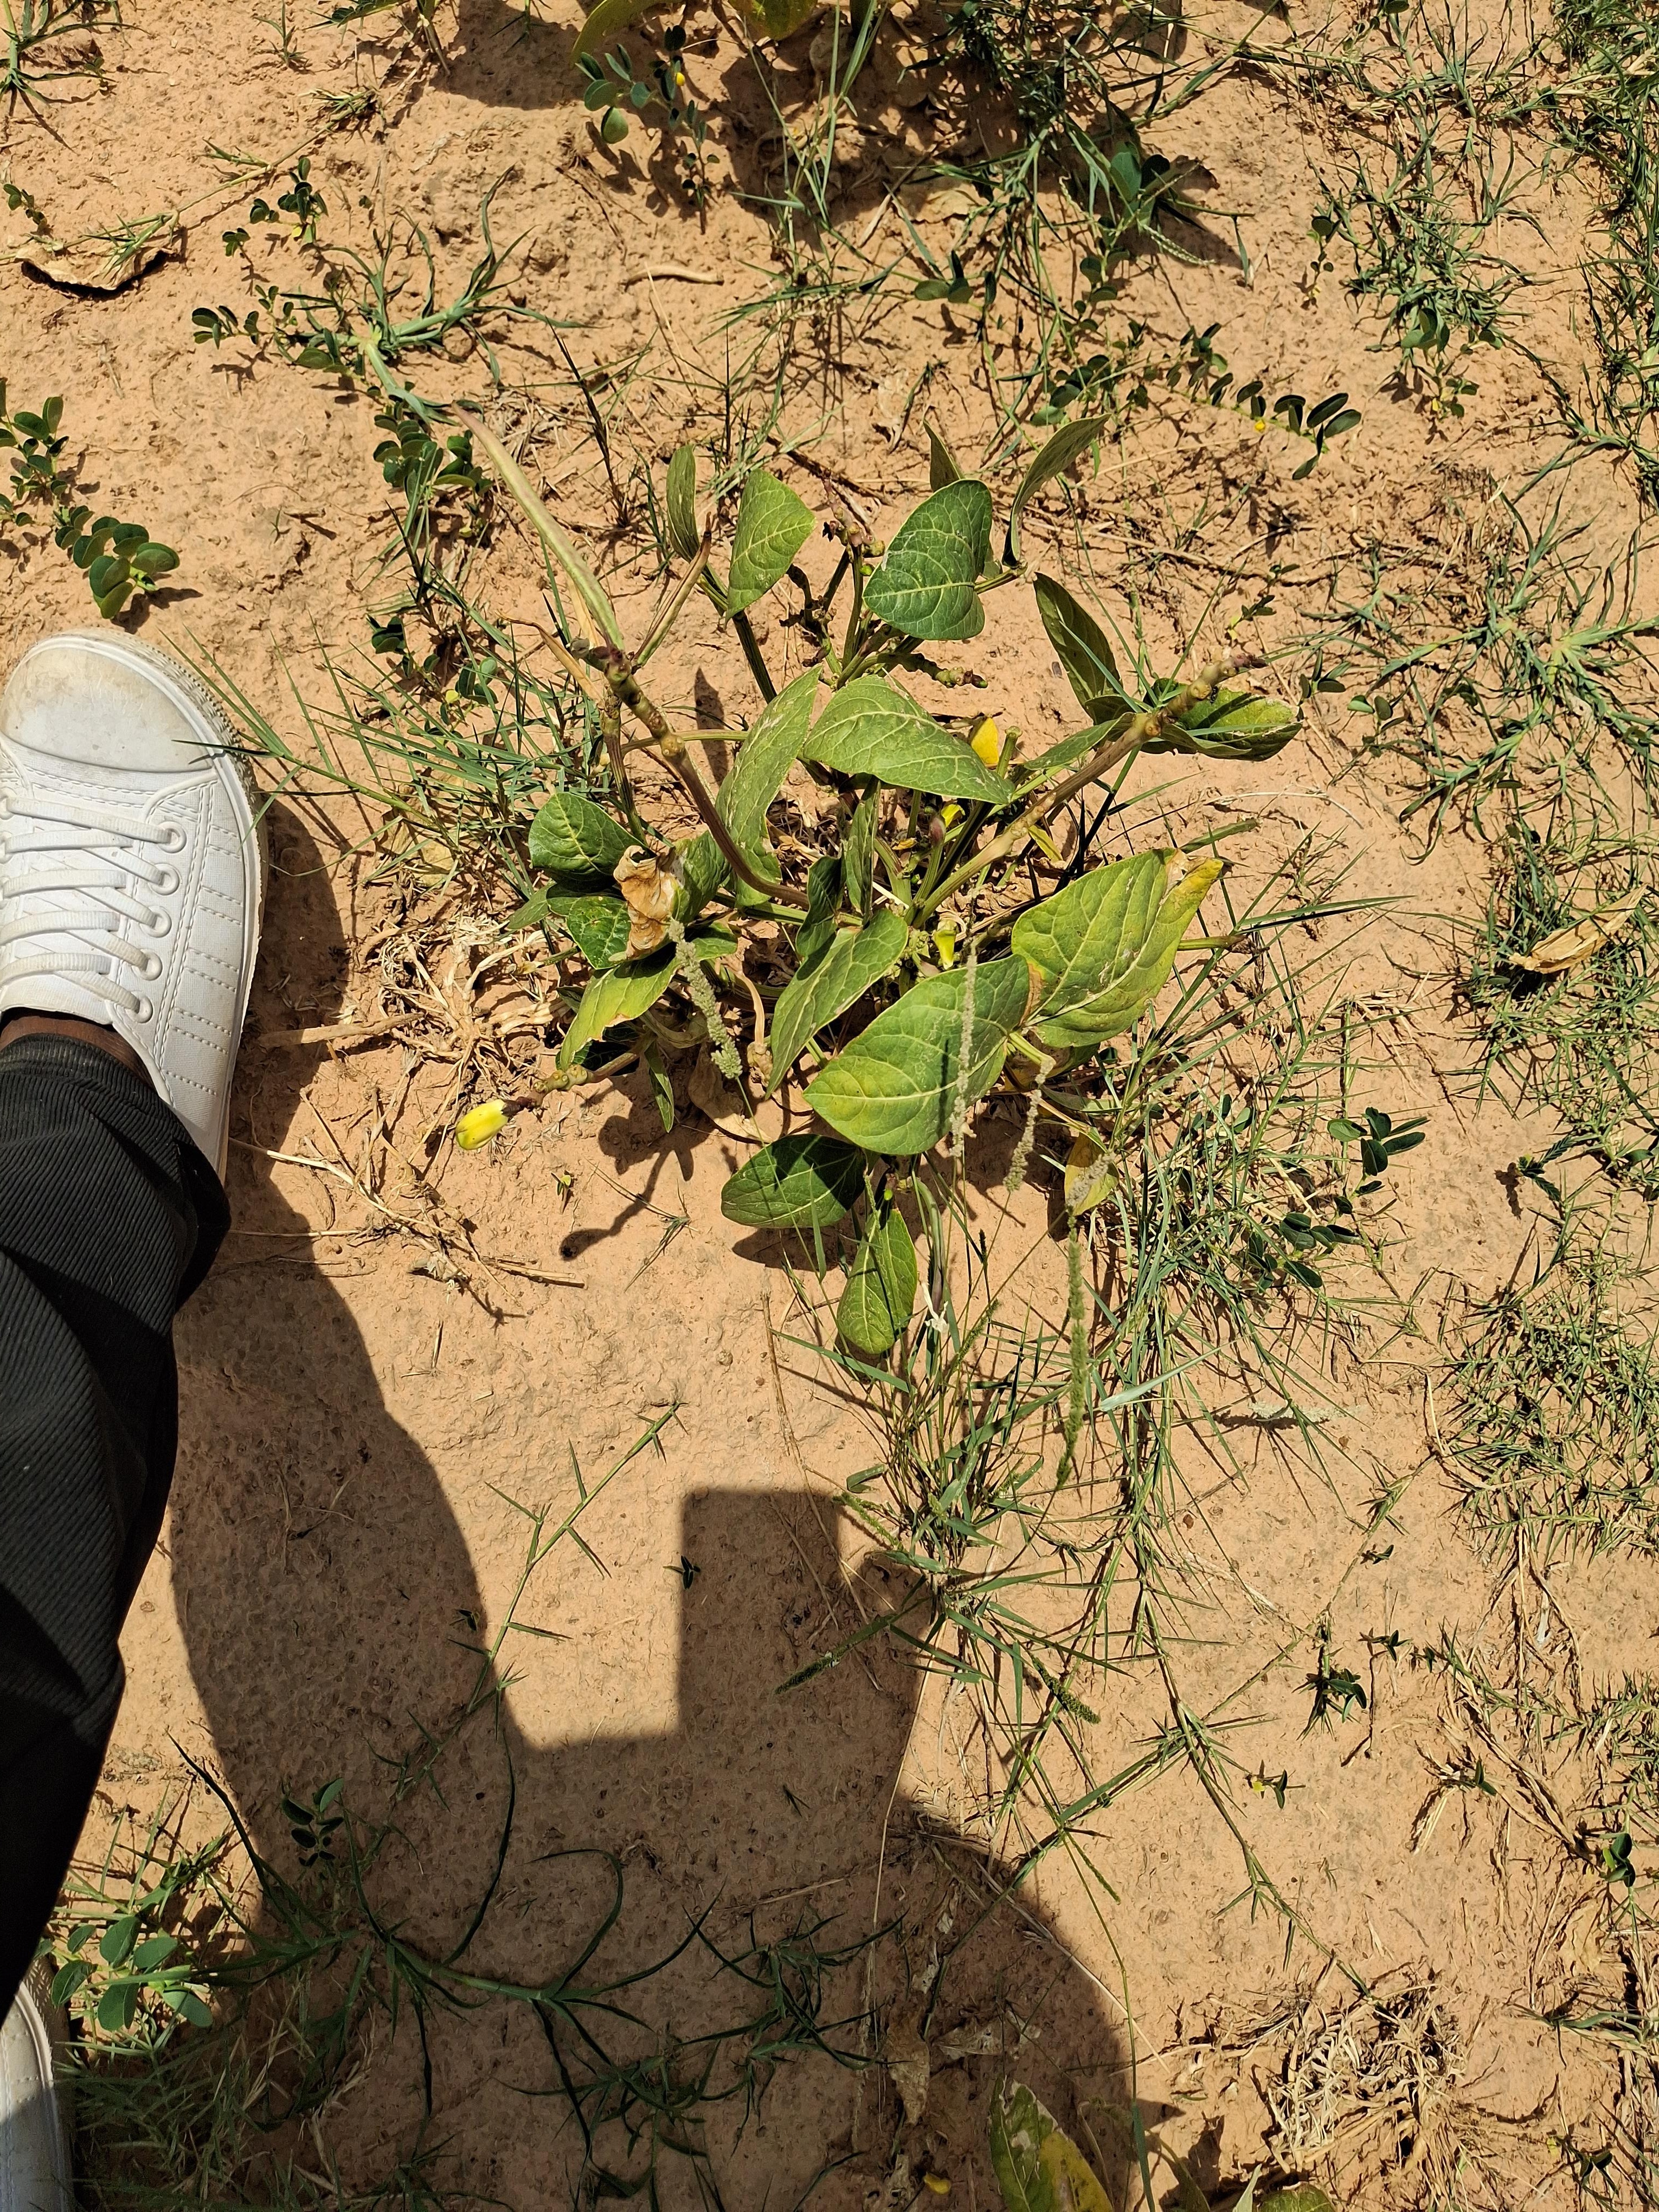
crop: cowpea
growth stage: harvest maturity
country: Nigeria
